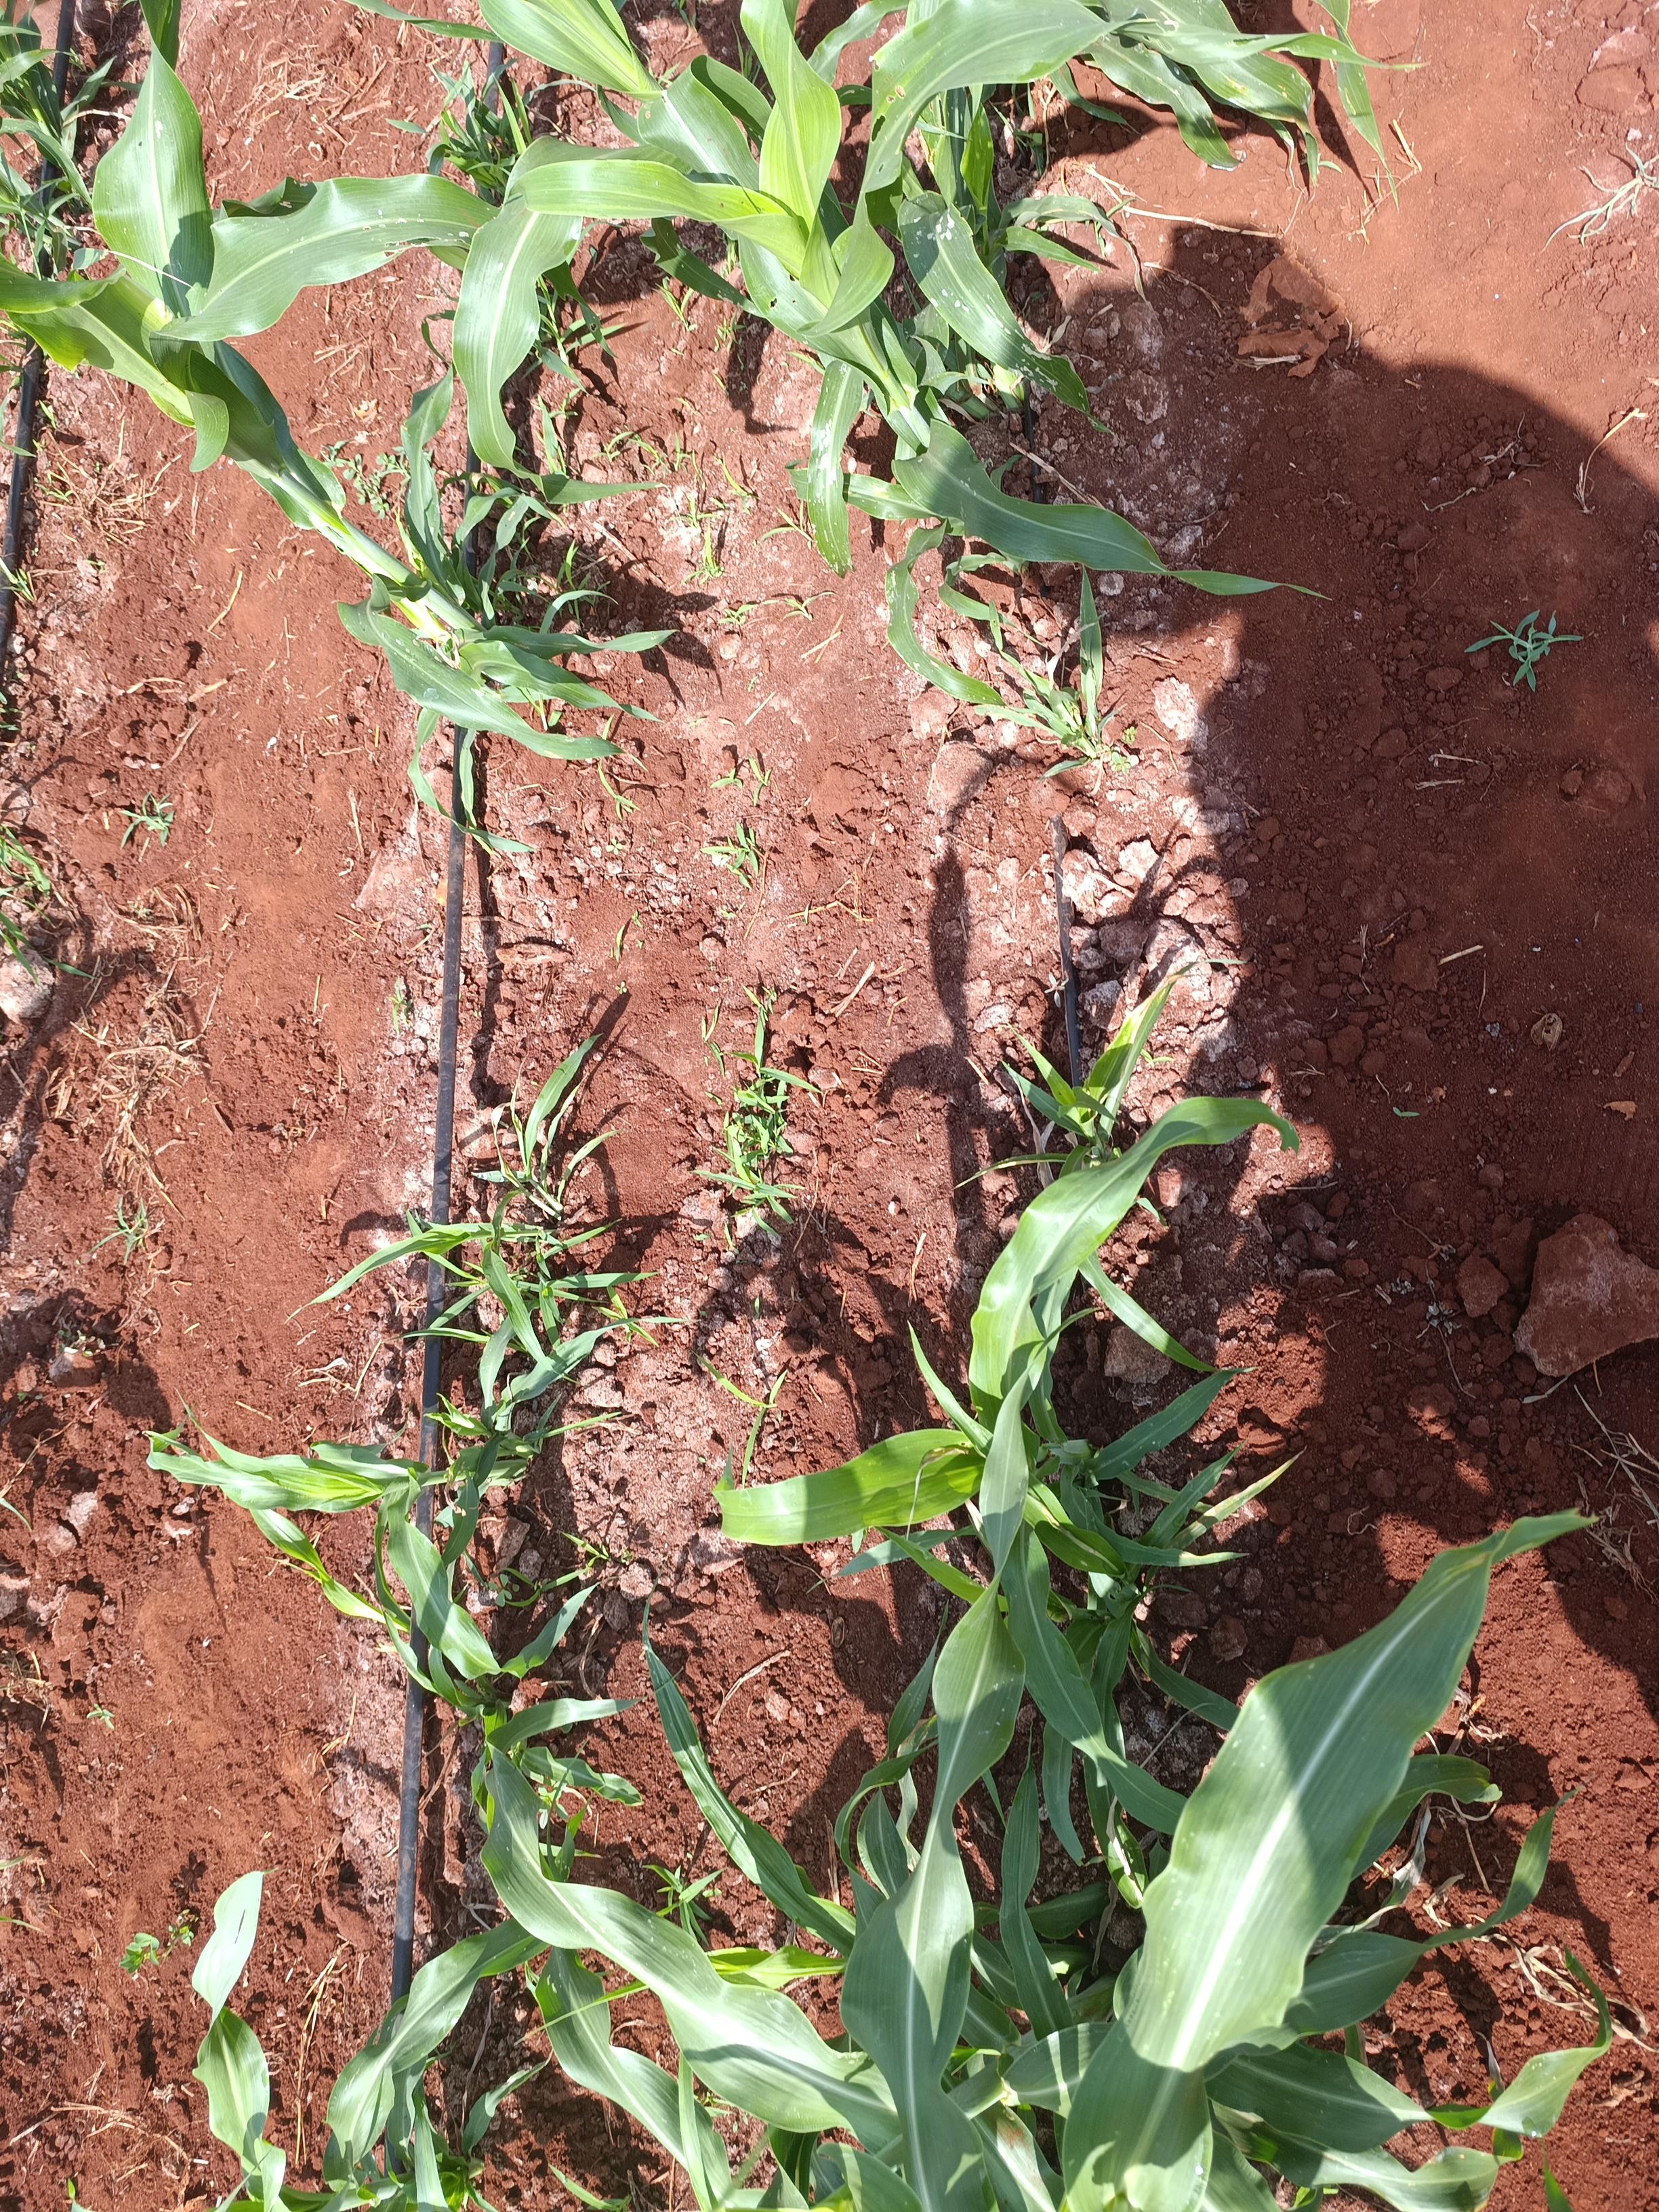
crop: sorghum
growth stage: elongation stem
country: Kenya
